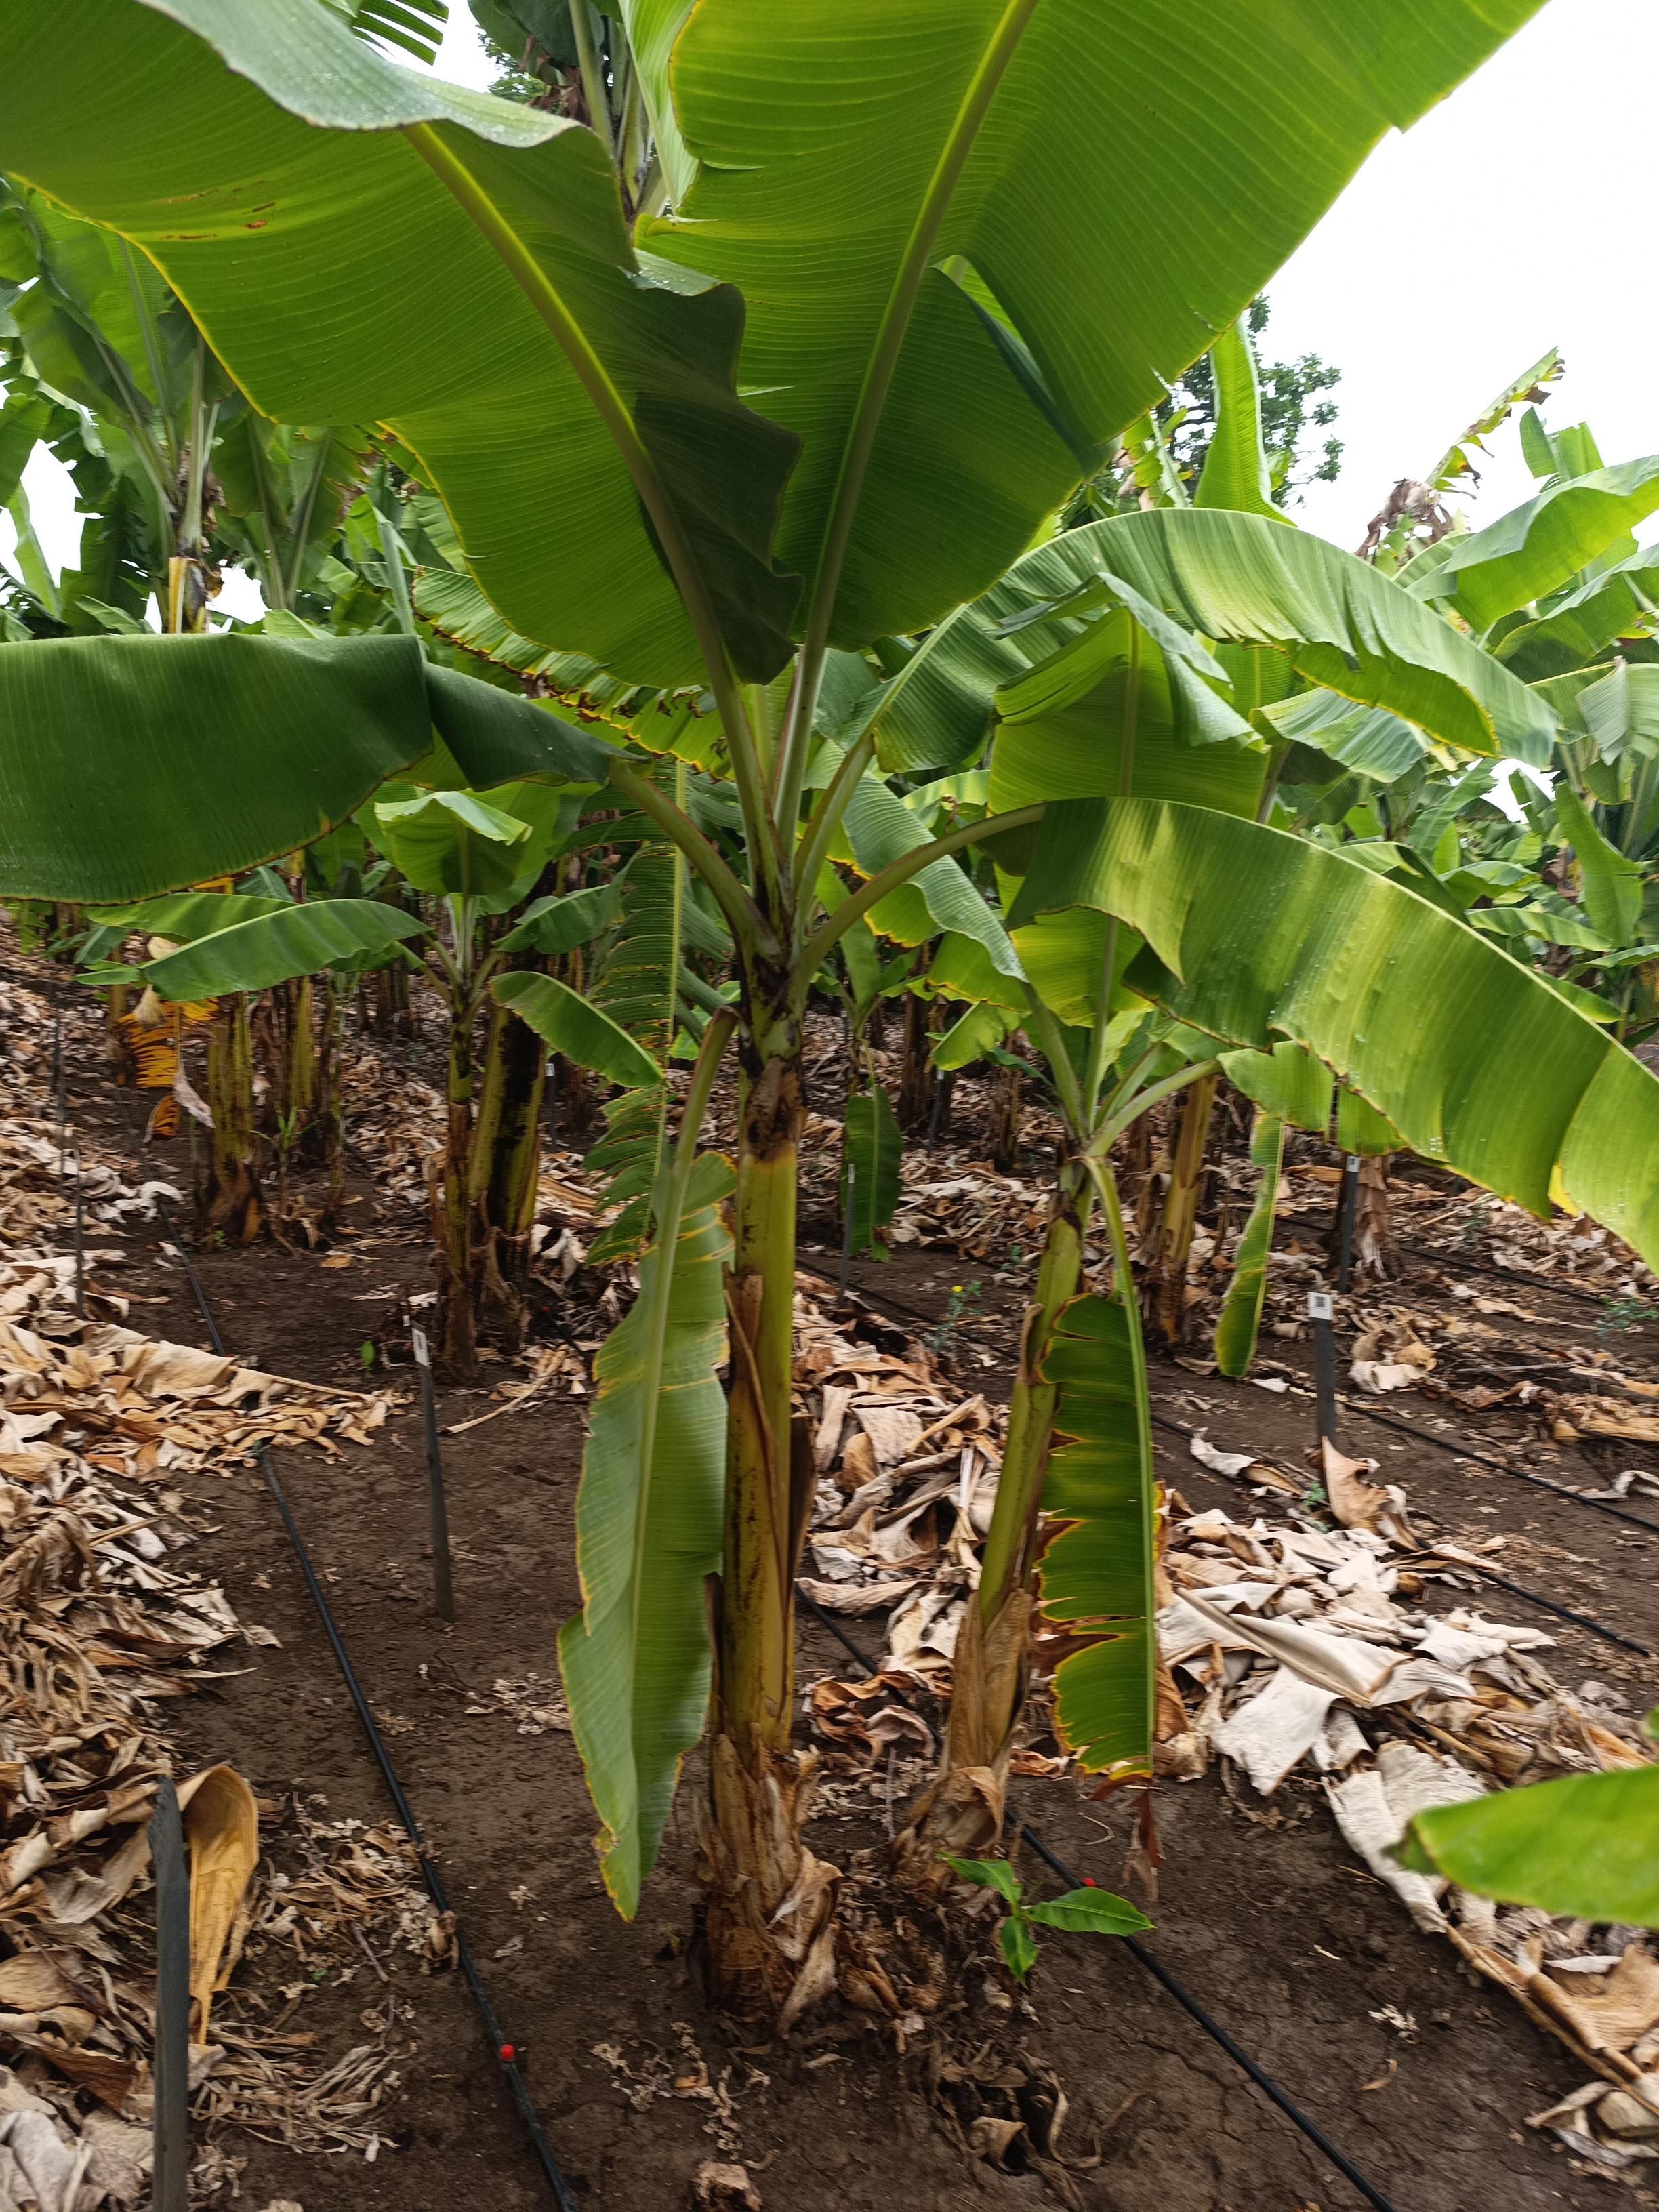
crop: banana
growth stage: vegetative
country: Tanzania
